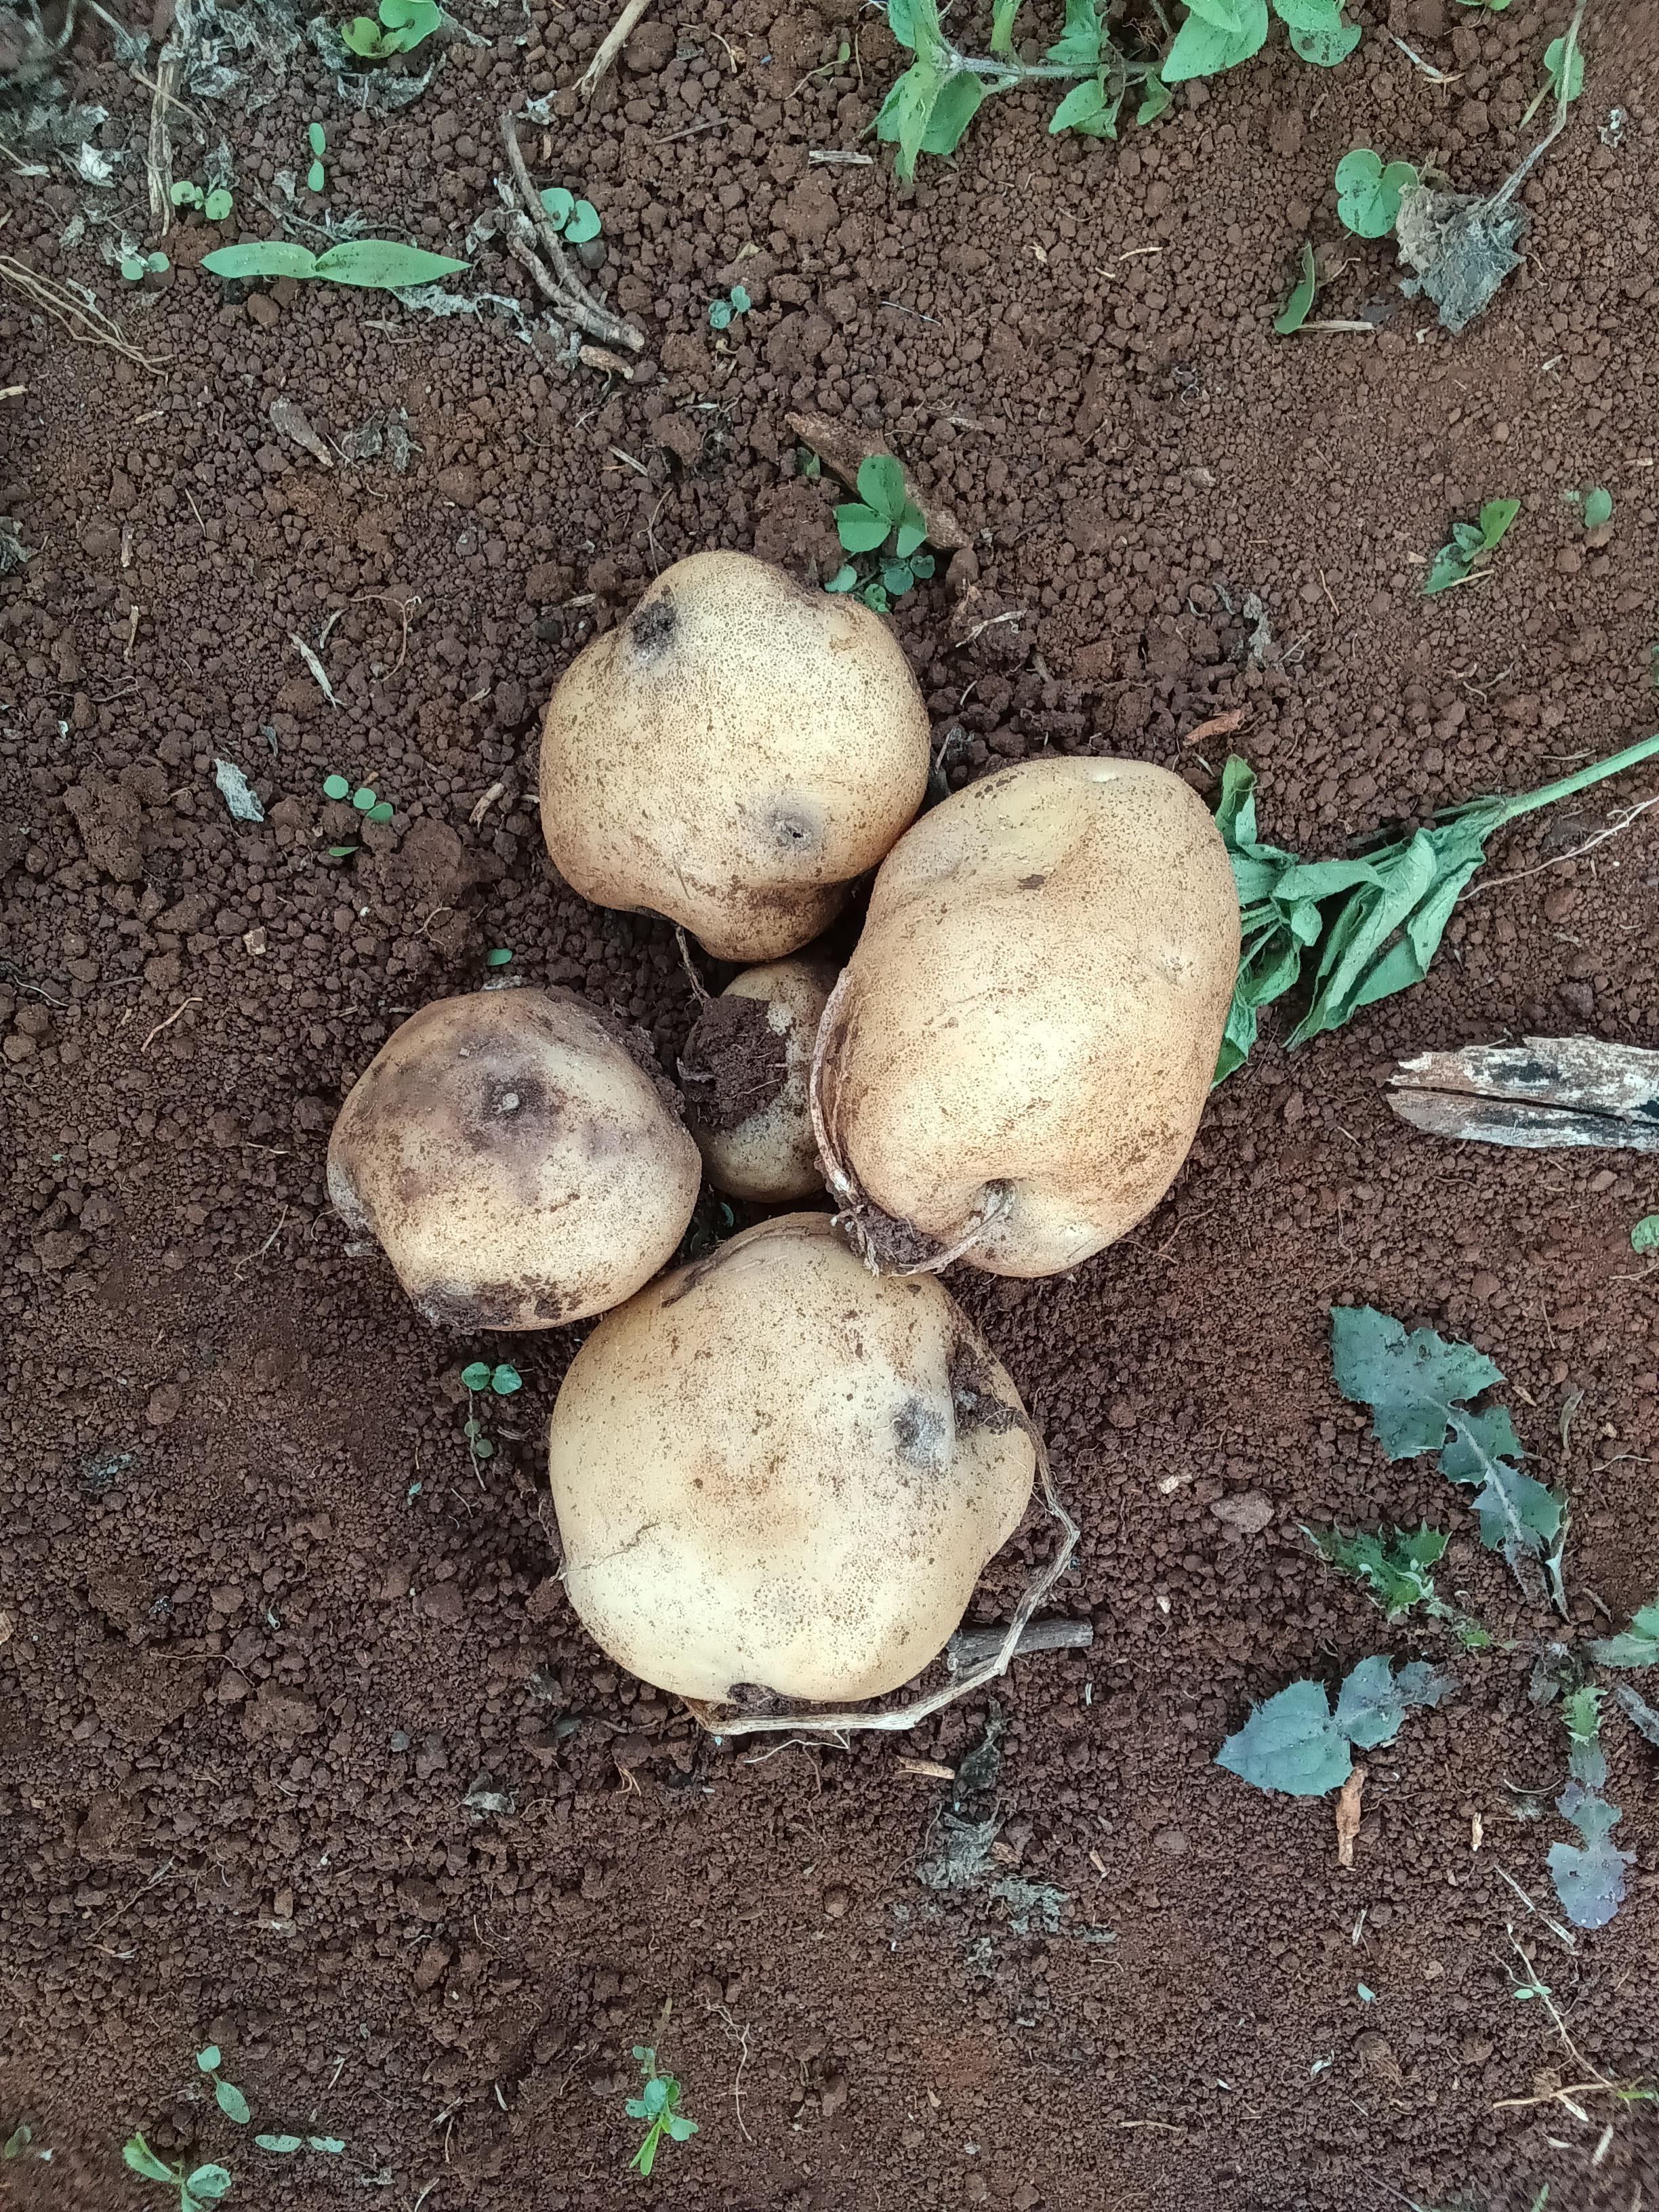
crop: potato
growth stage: harvest
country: Kenya
